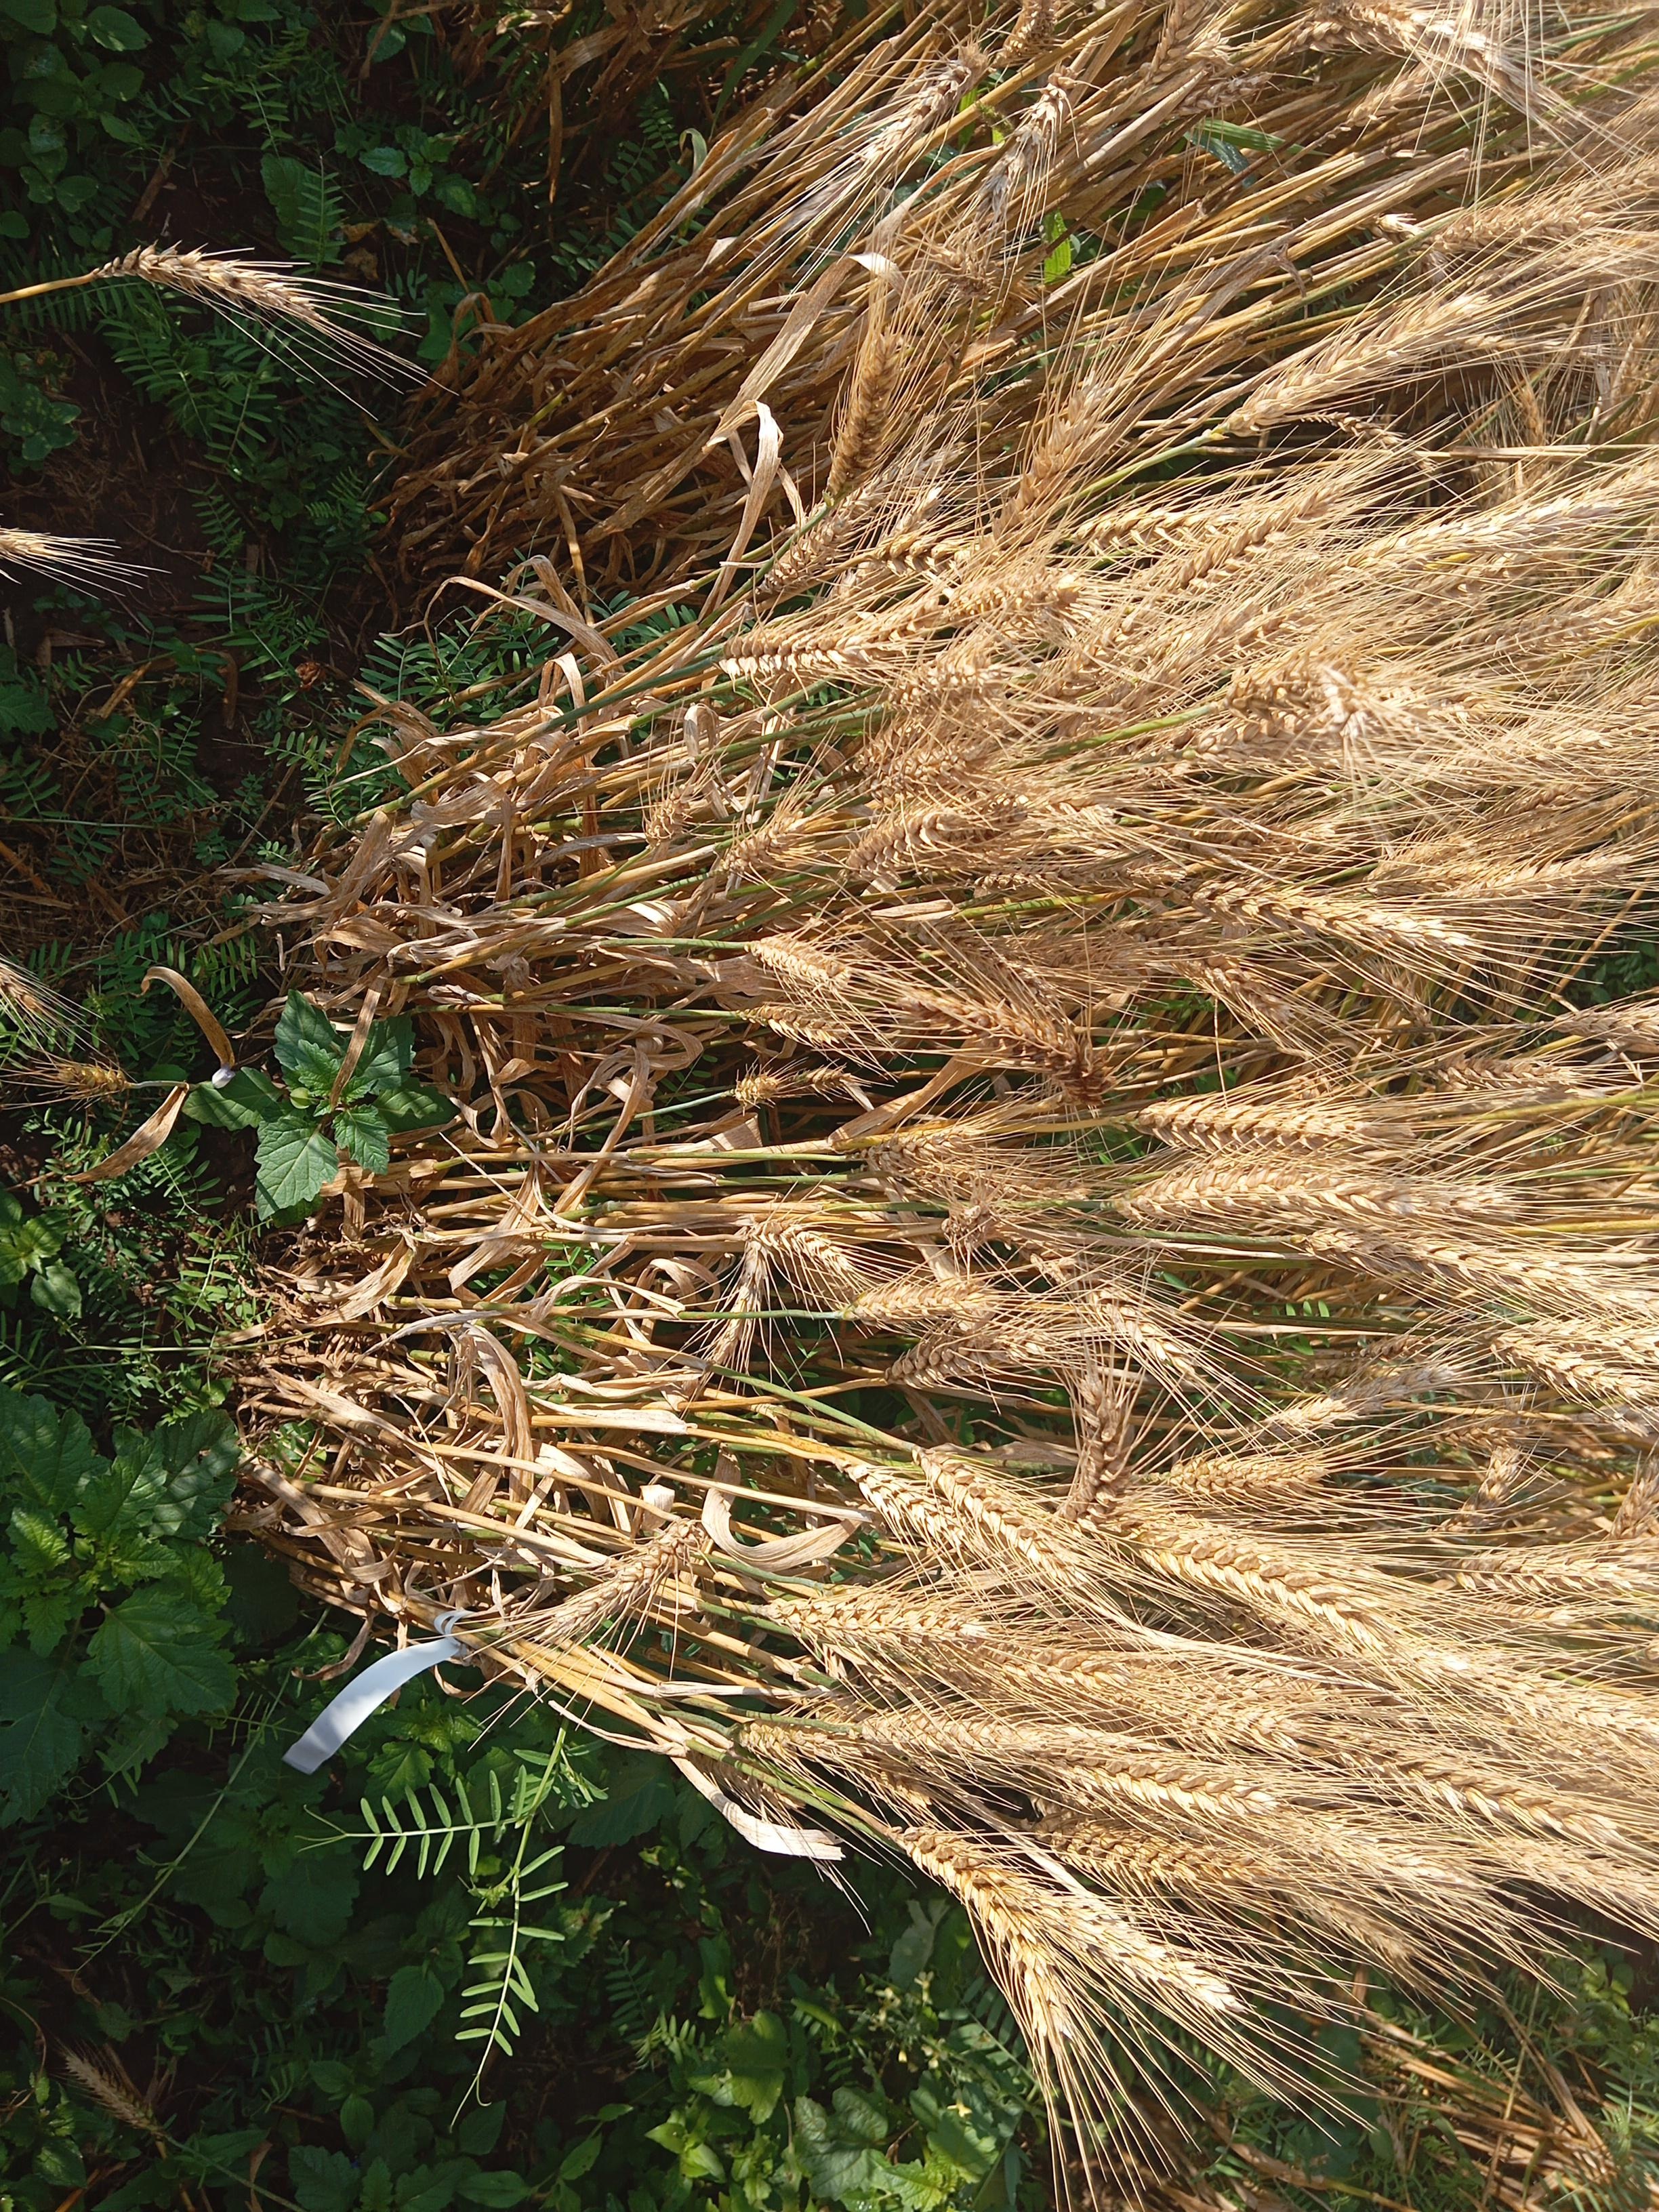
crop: wheat
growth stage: maturity
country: Kenya
